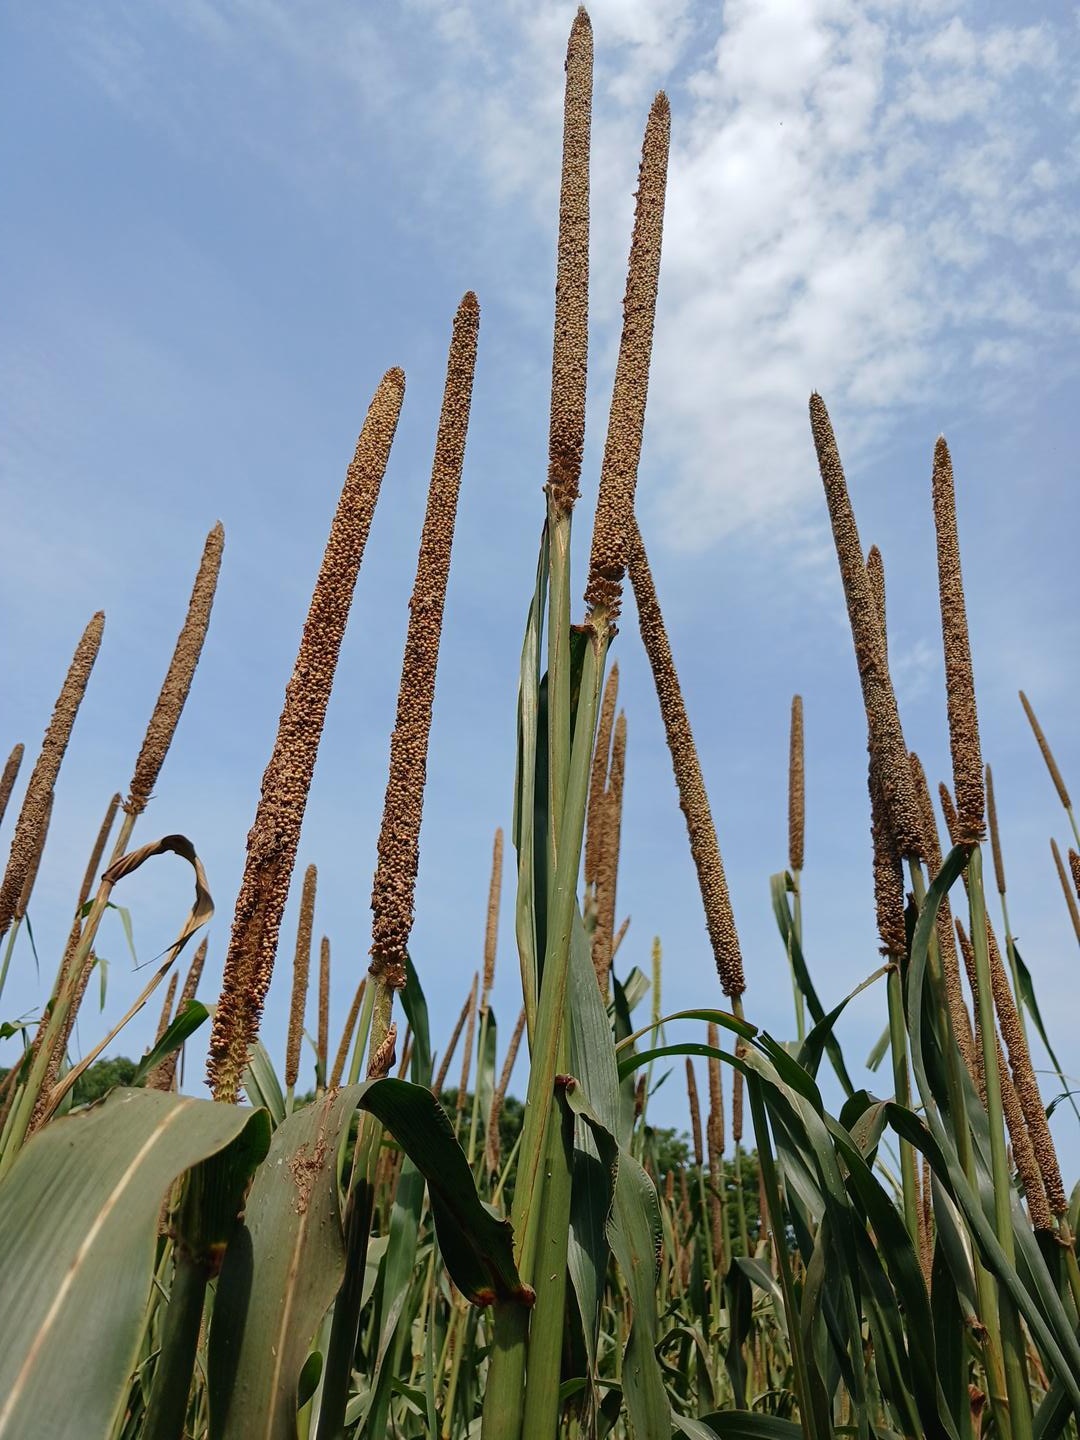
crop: pearl millet
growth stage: maturity
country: Senegal
